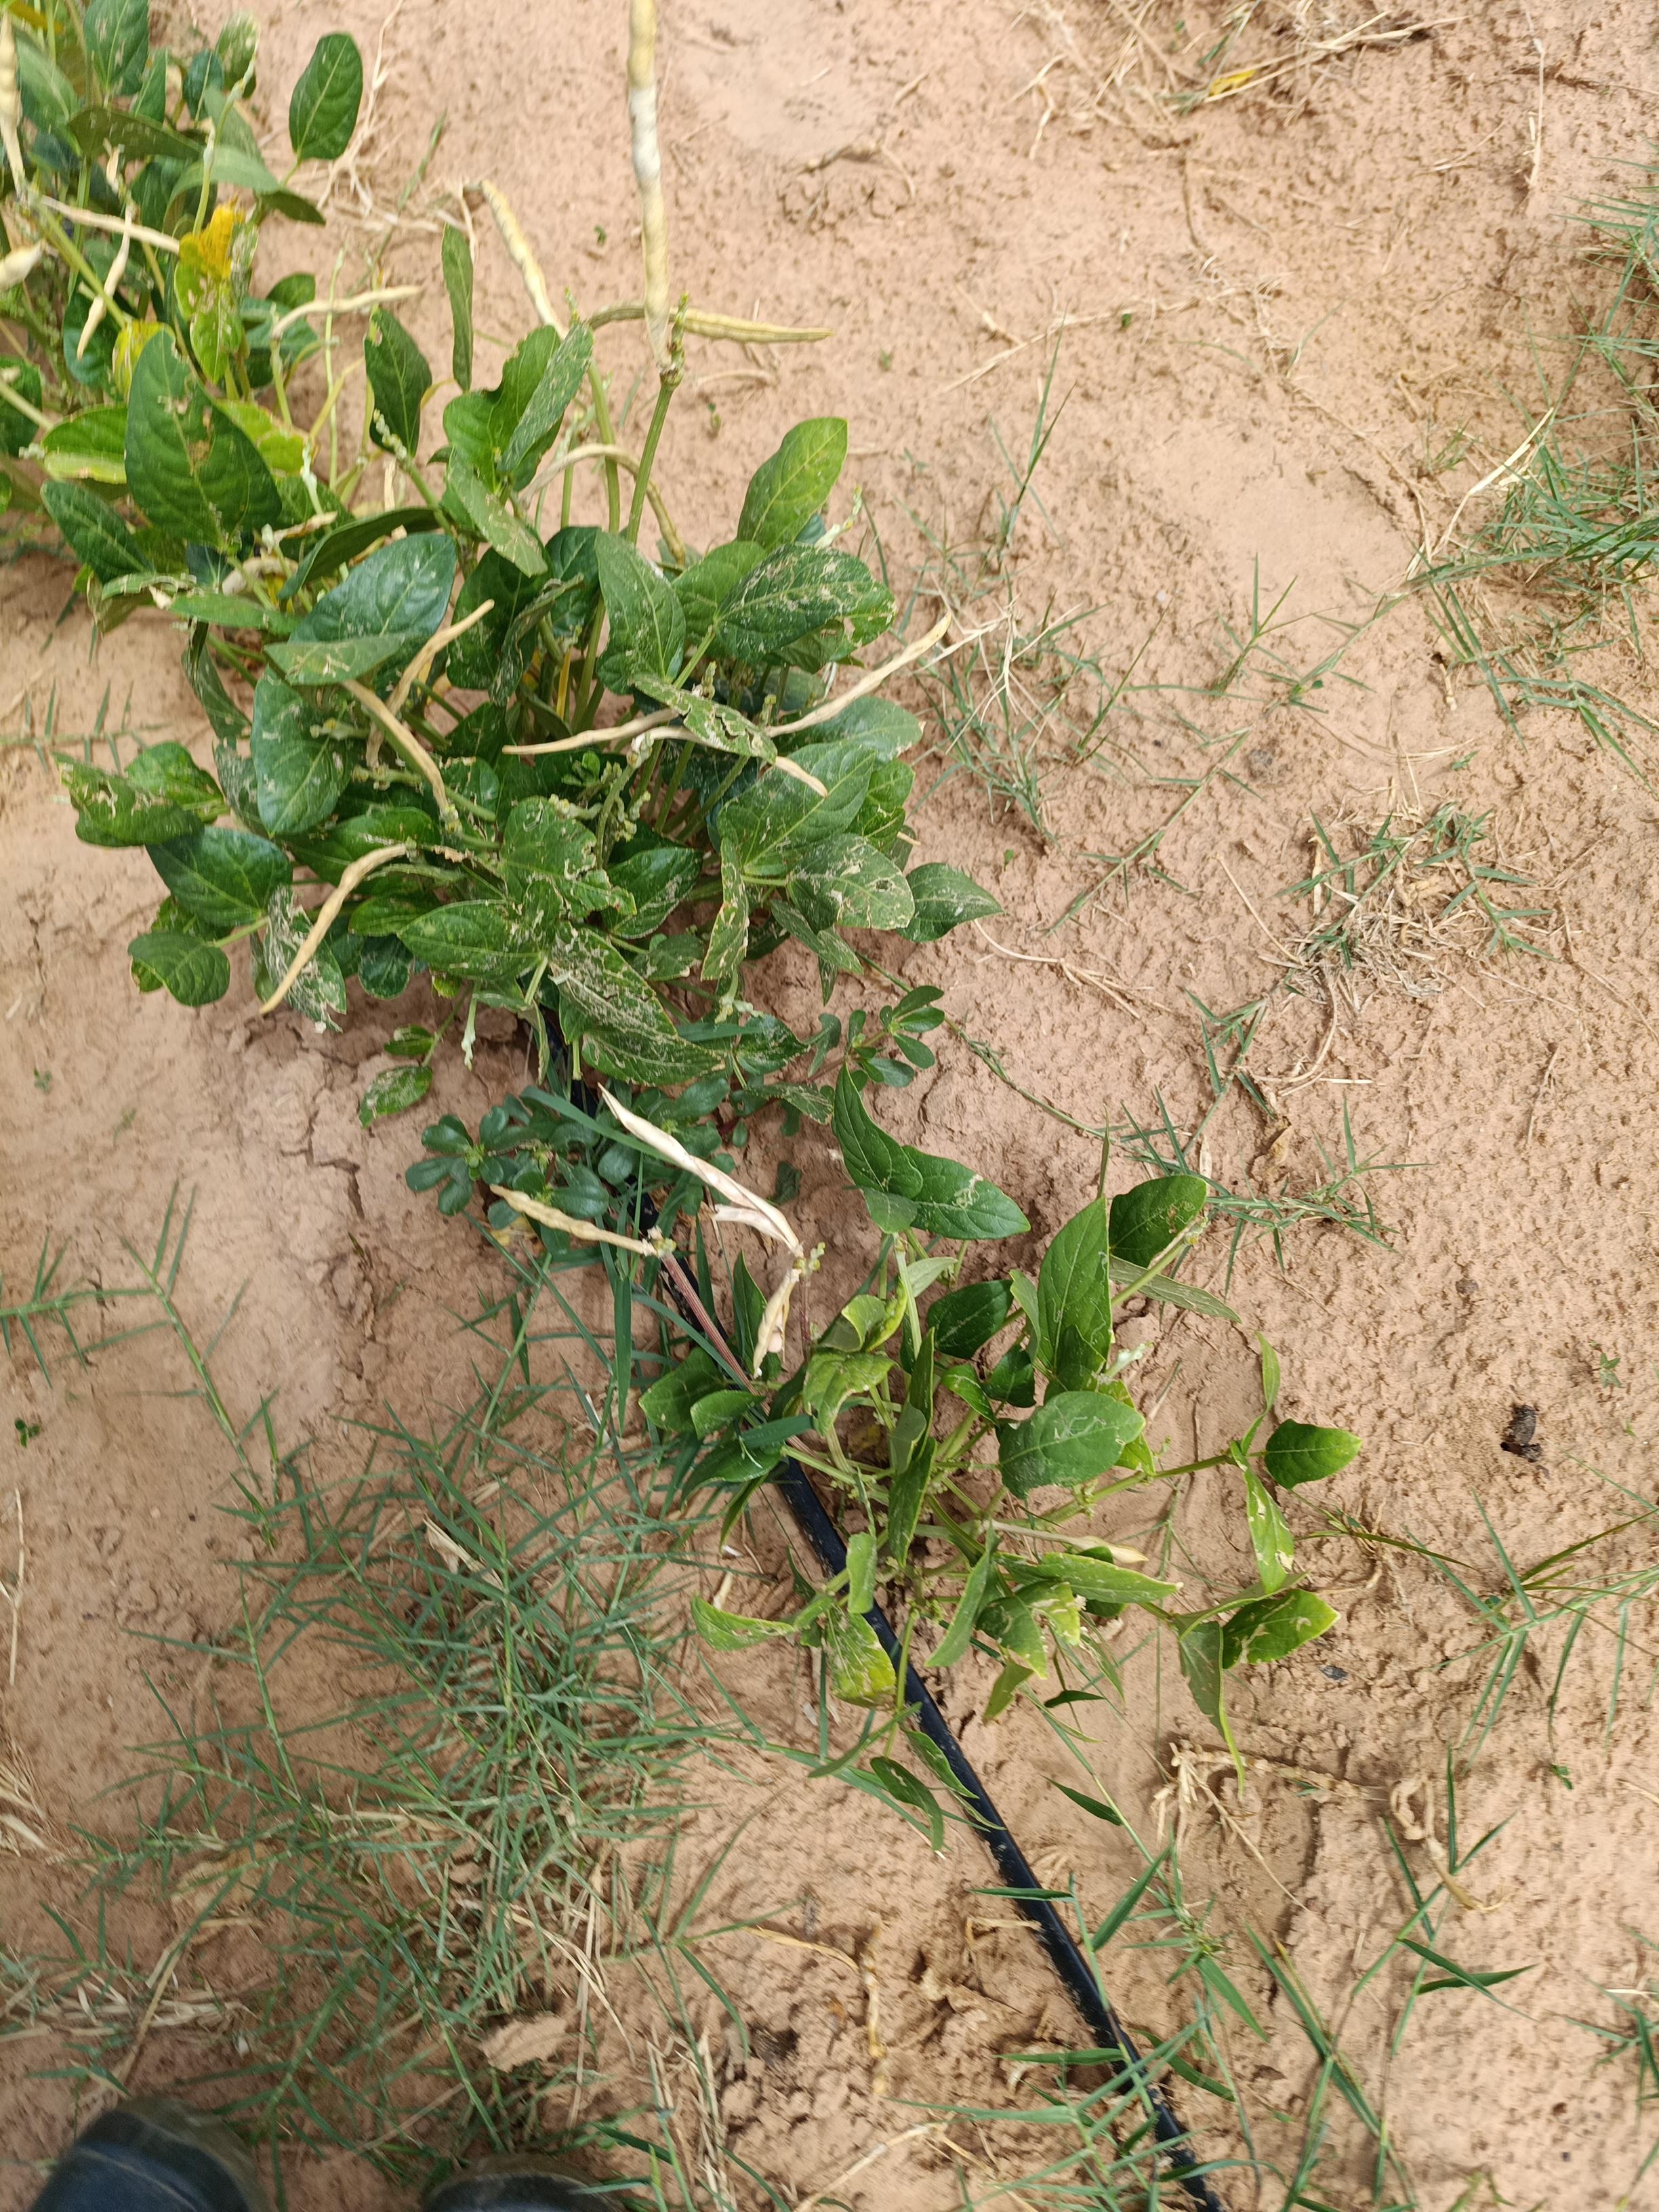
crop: cowpea
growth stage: development pod
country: Nigeria
